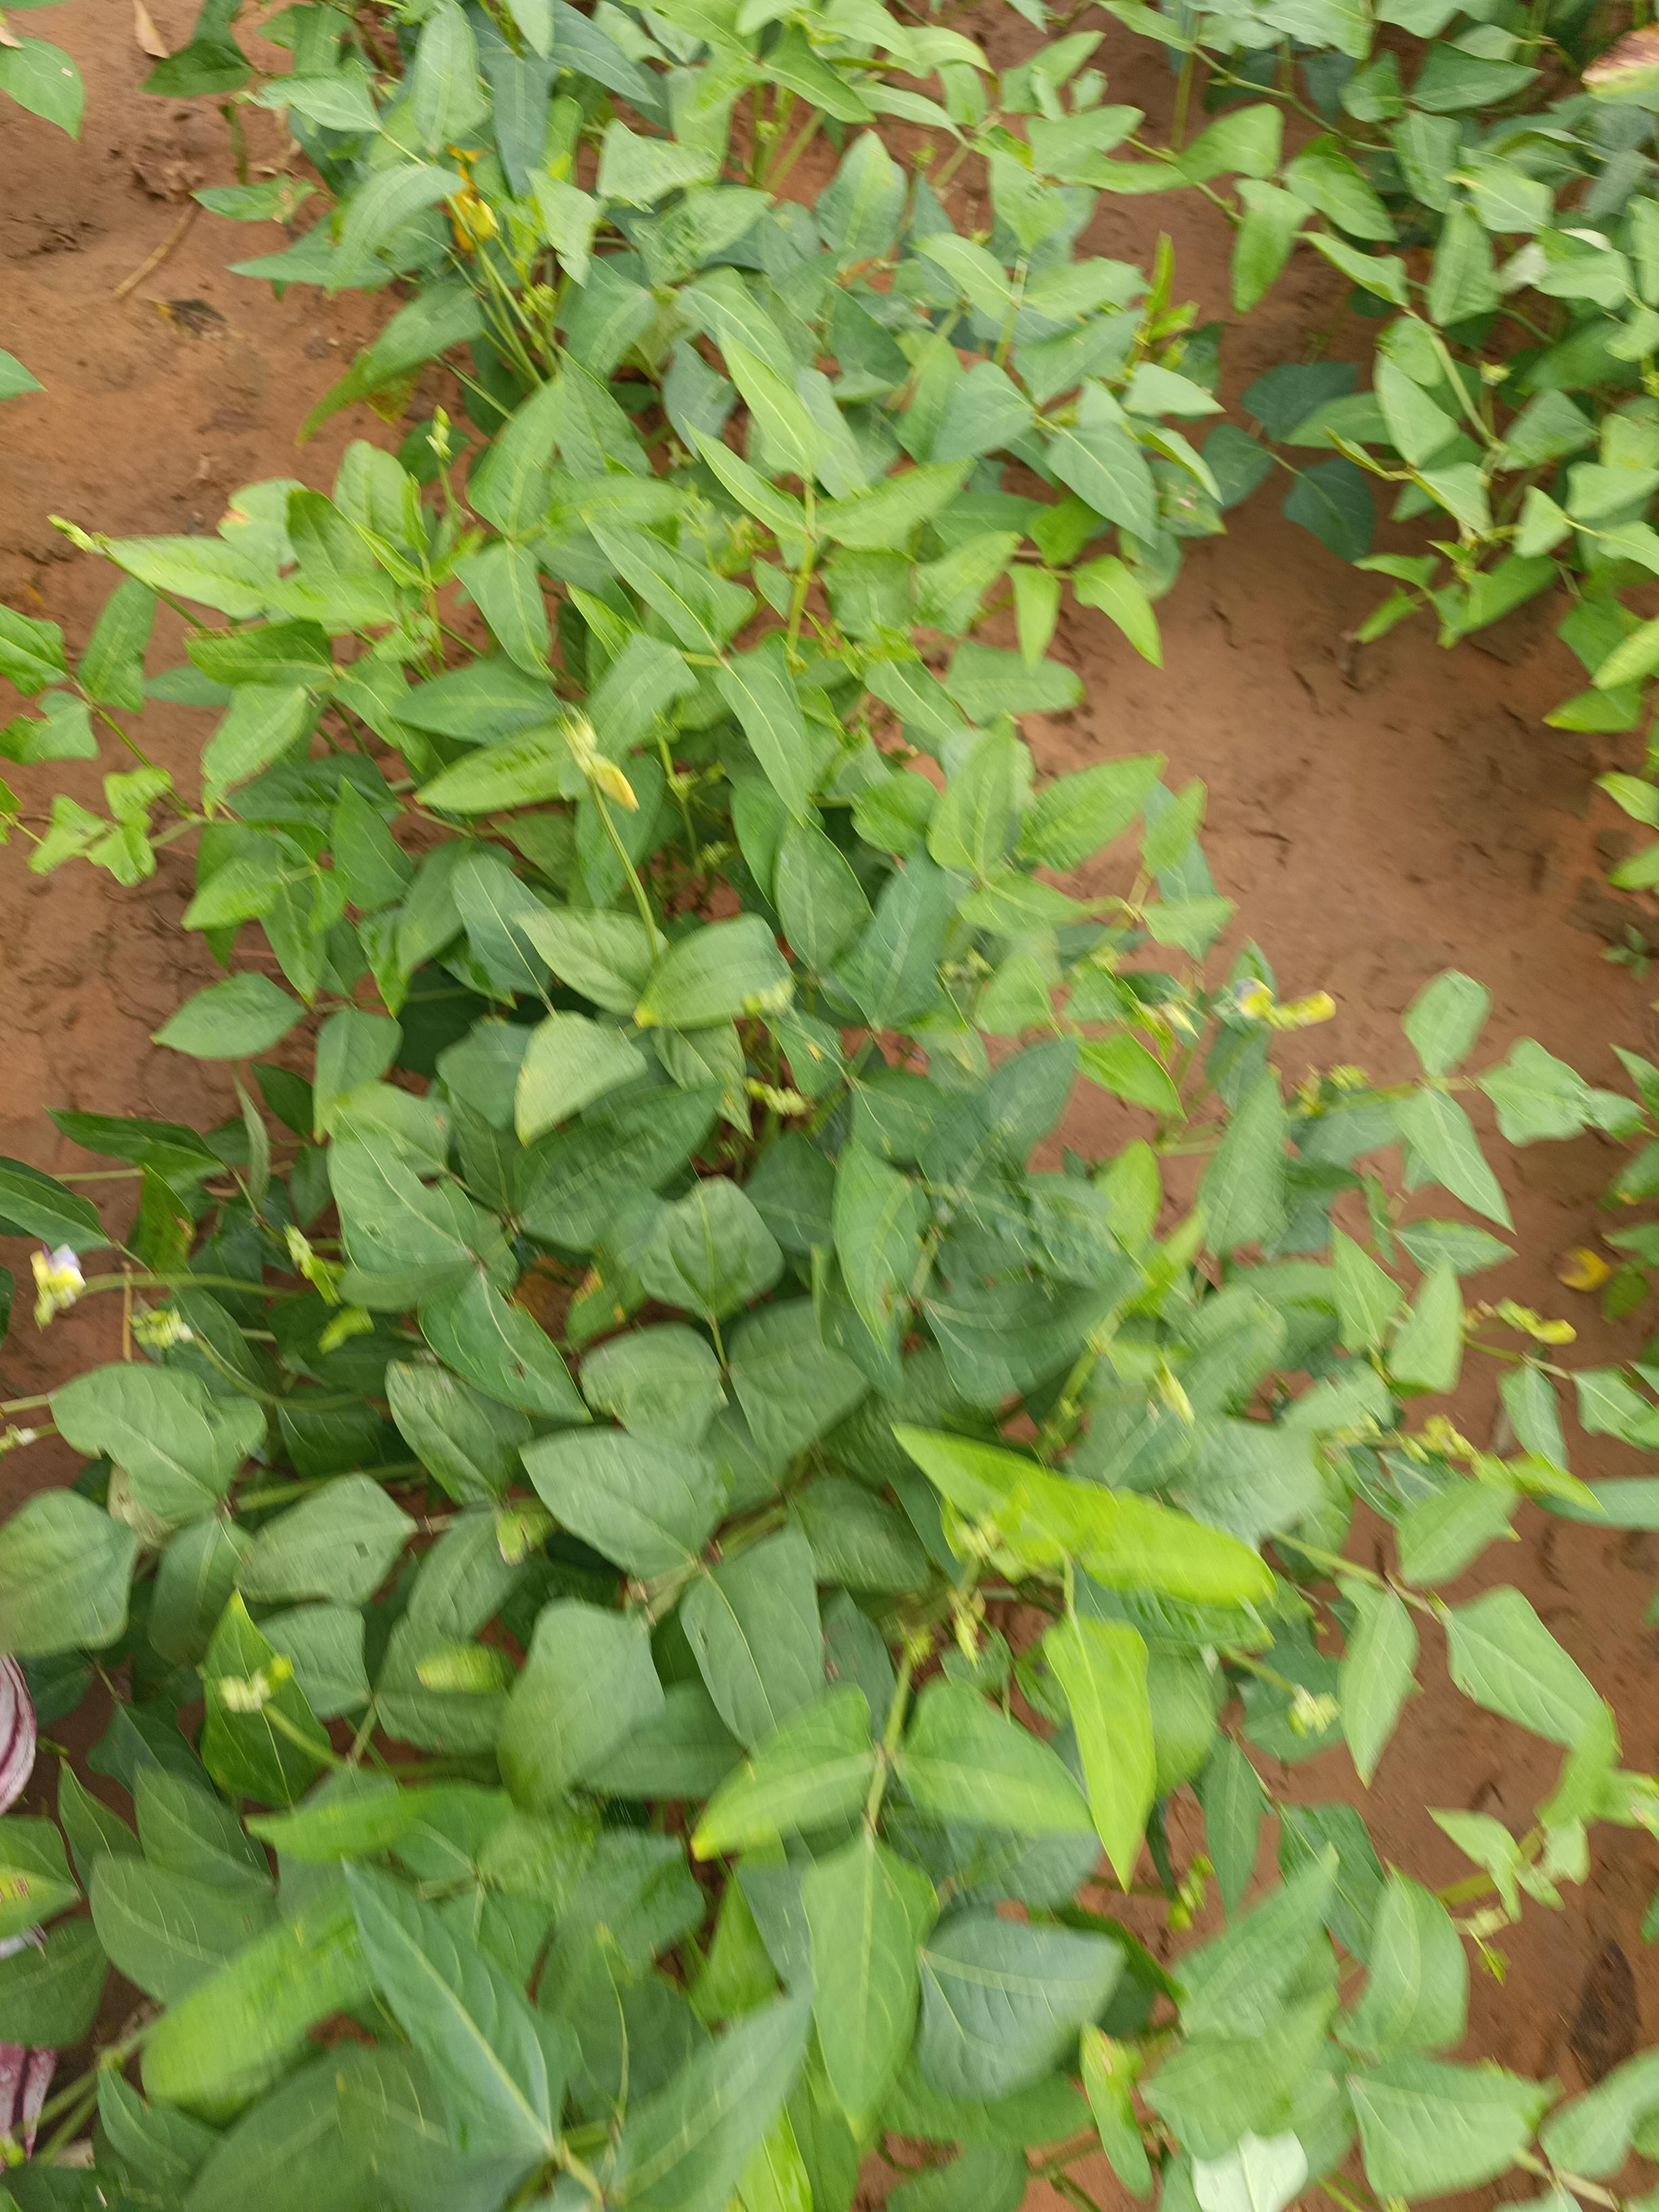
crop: cowpea
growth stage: development pod
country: Nigeria
